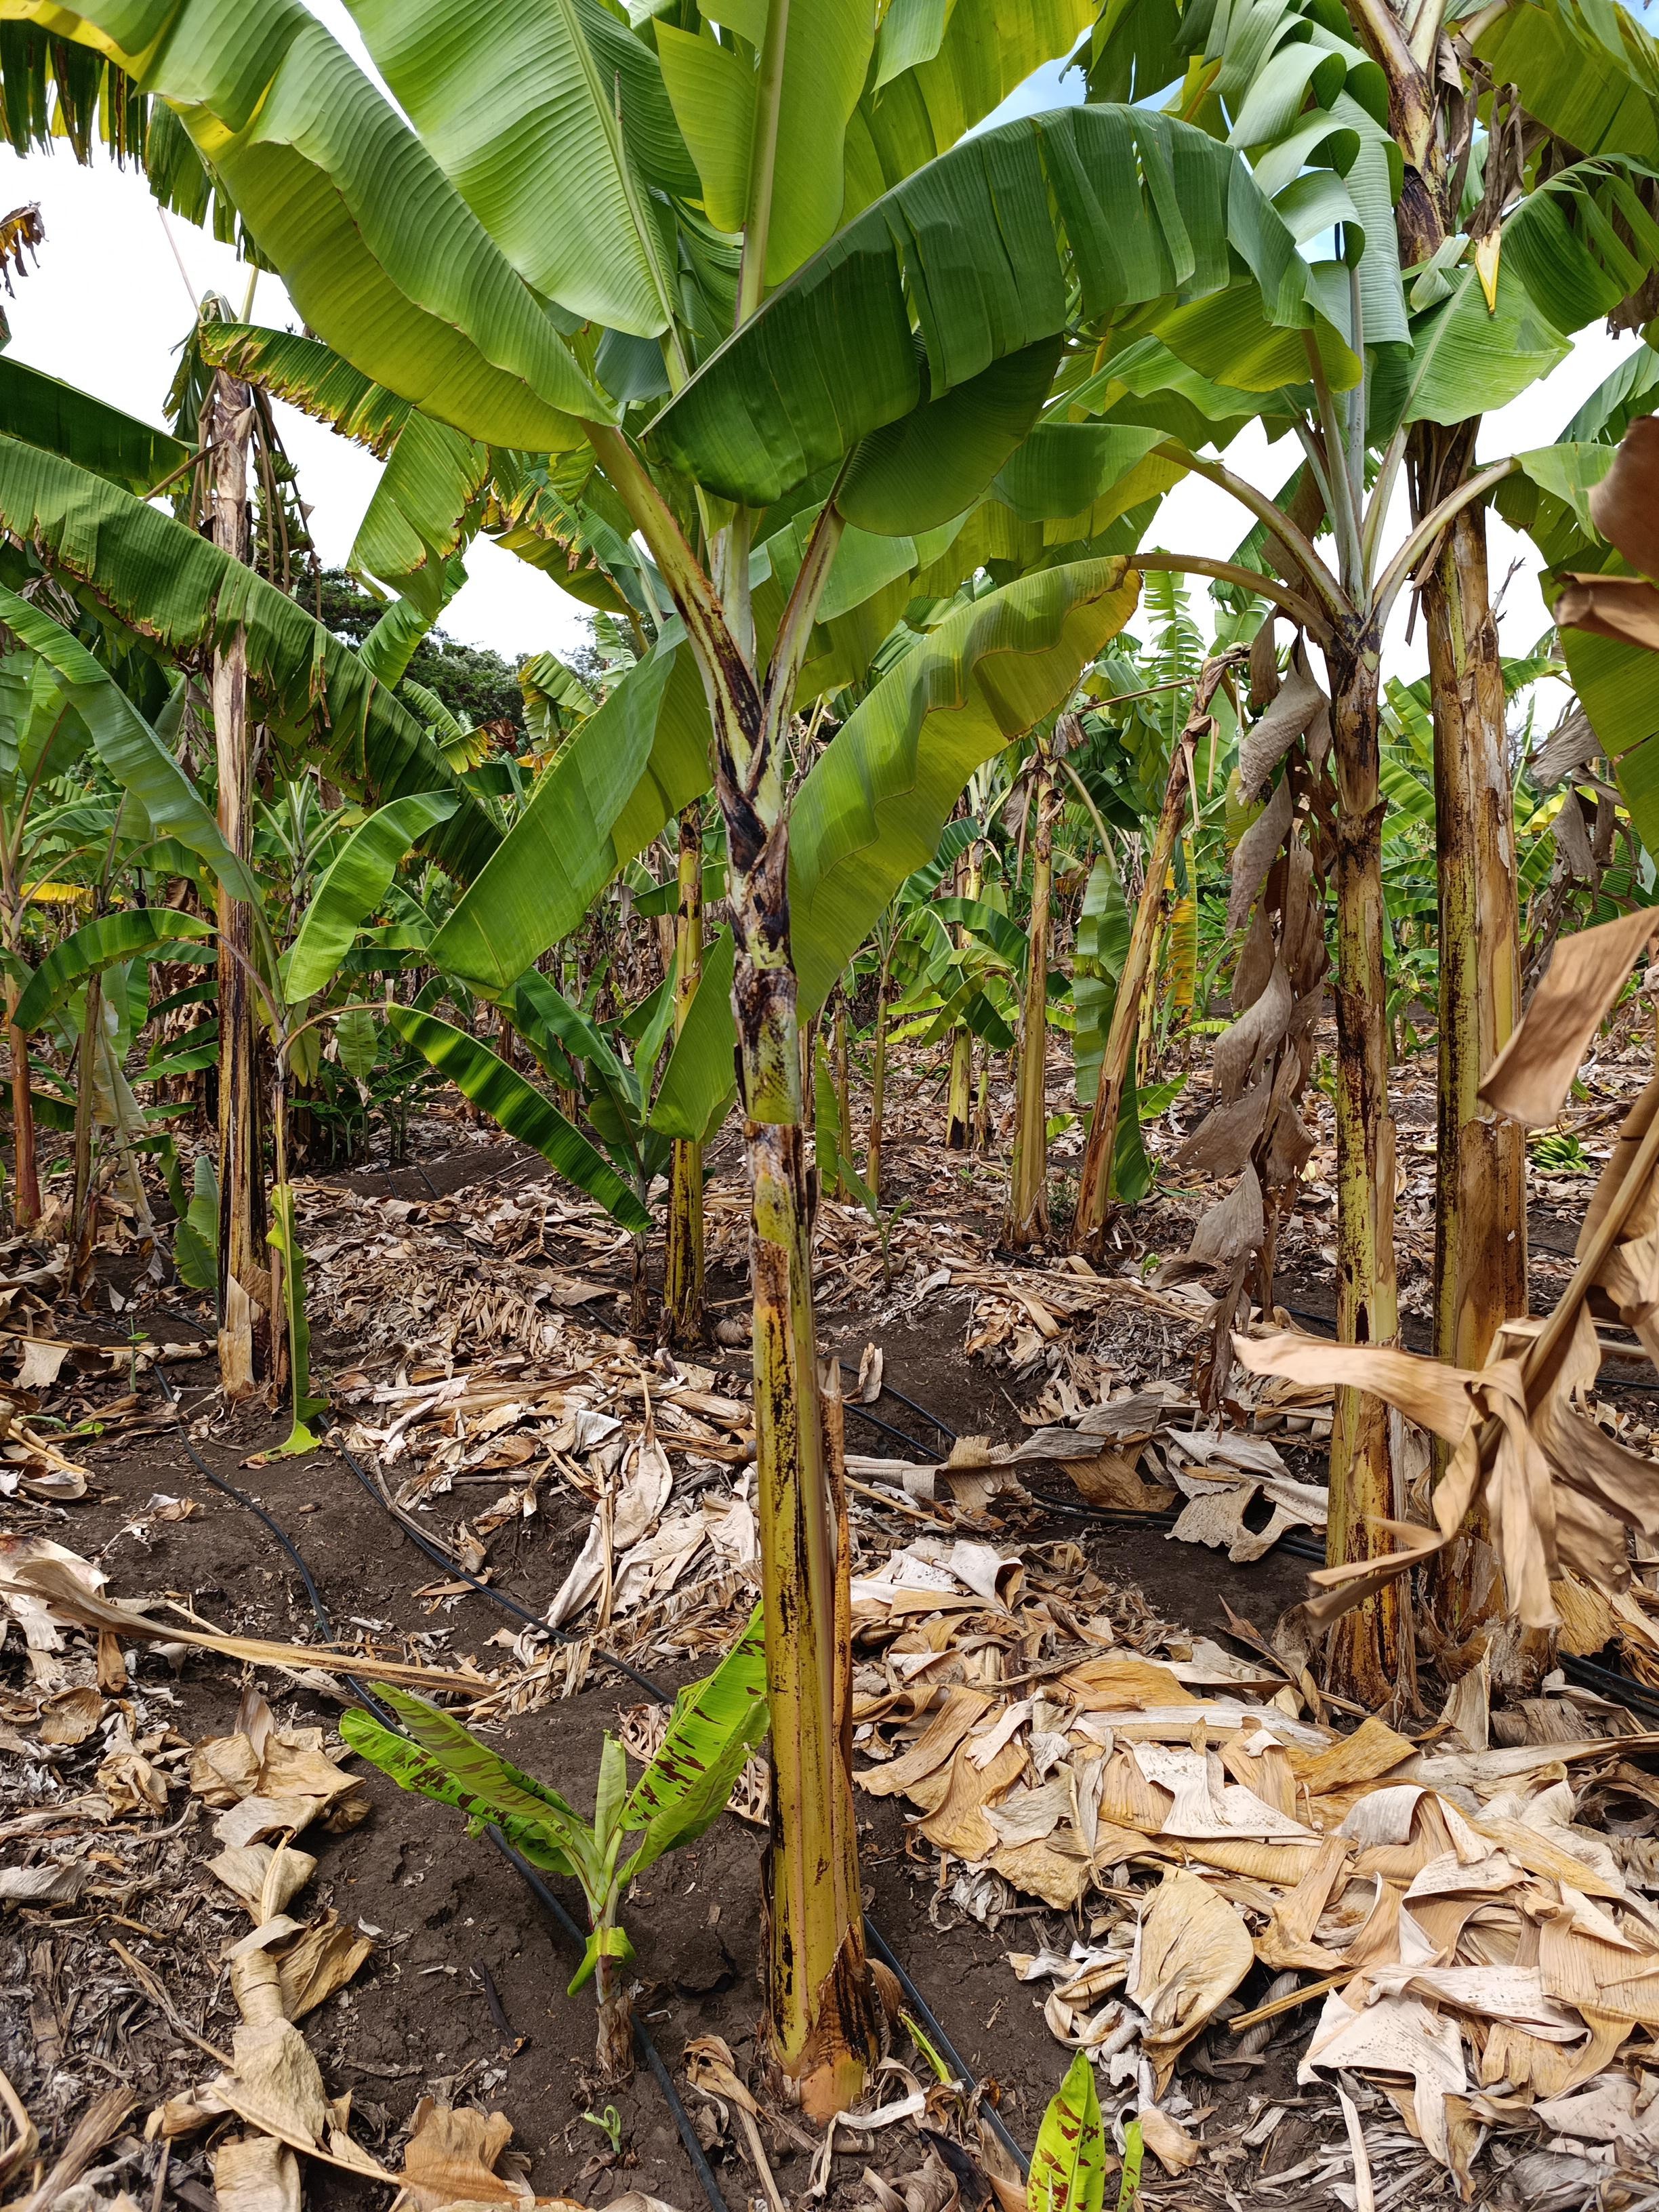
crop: banana
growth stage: vegetative
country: Tanzania
